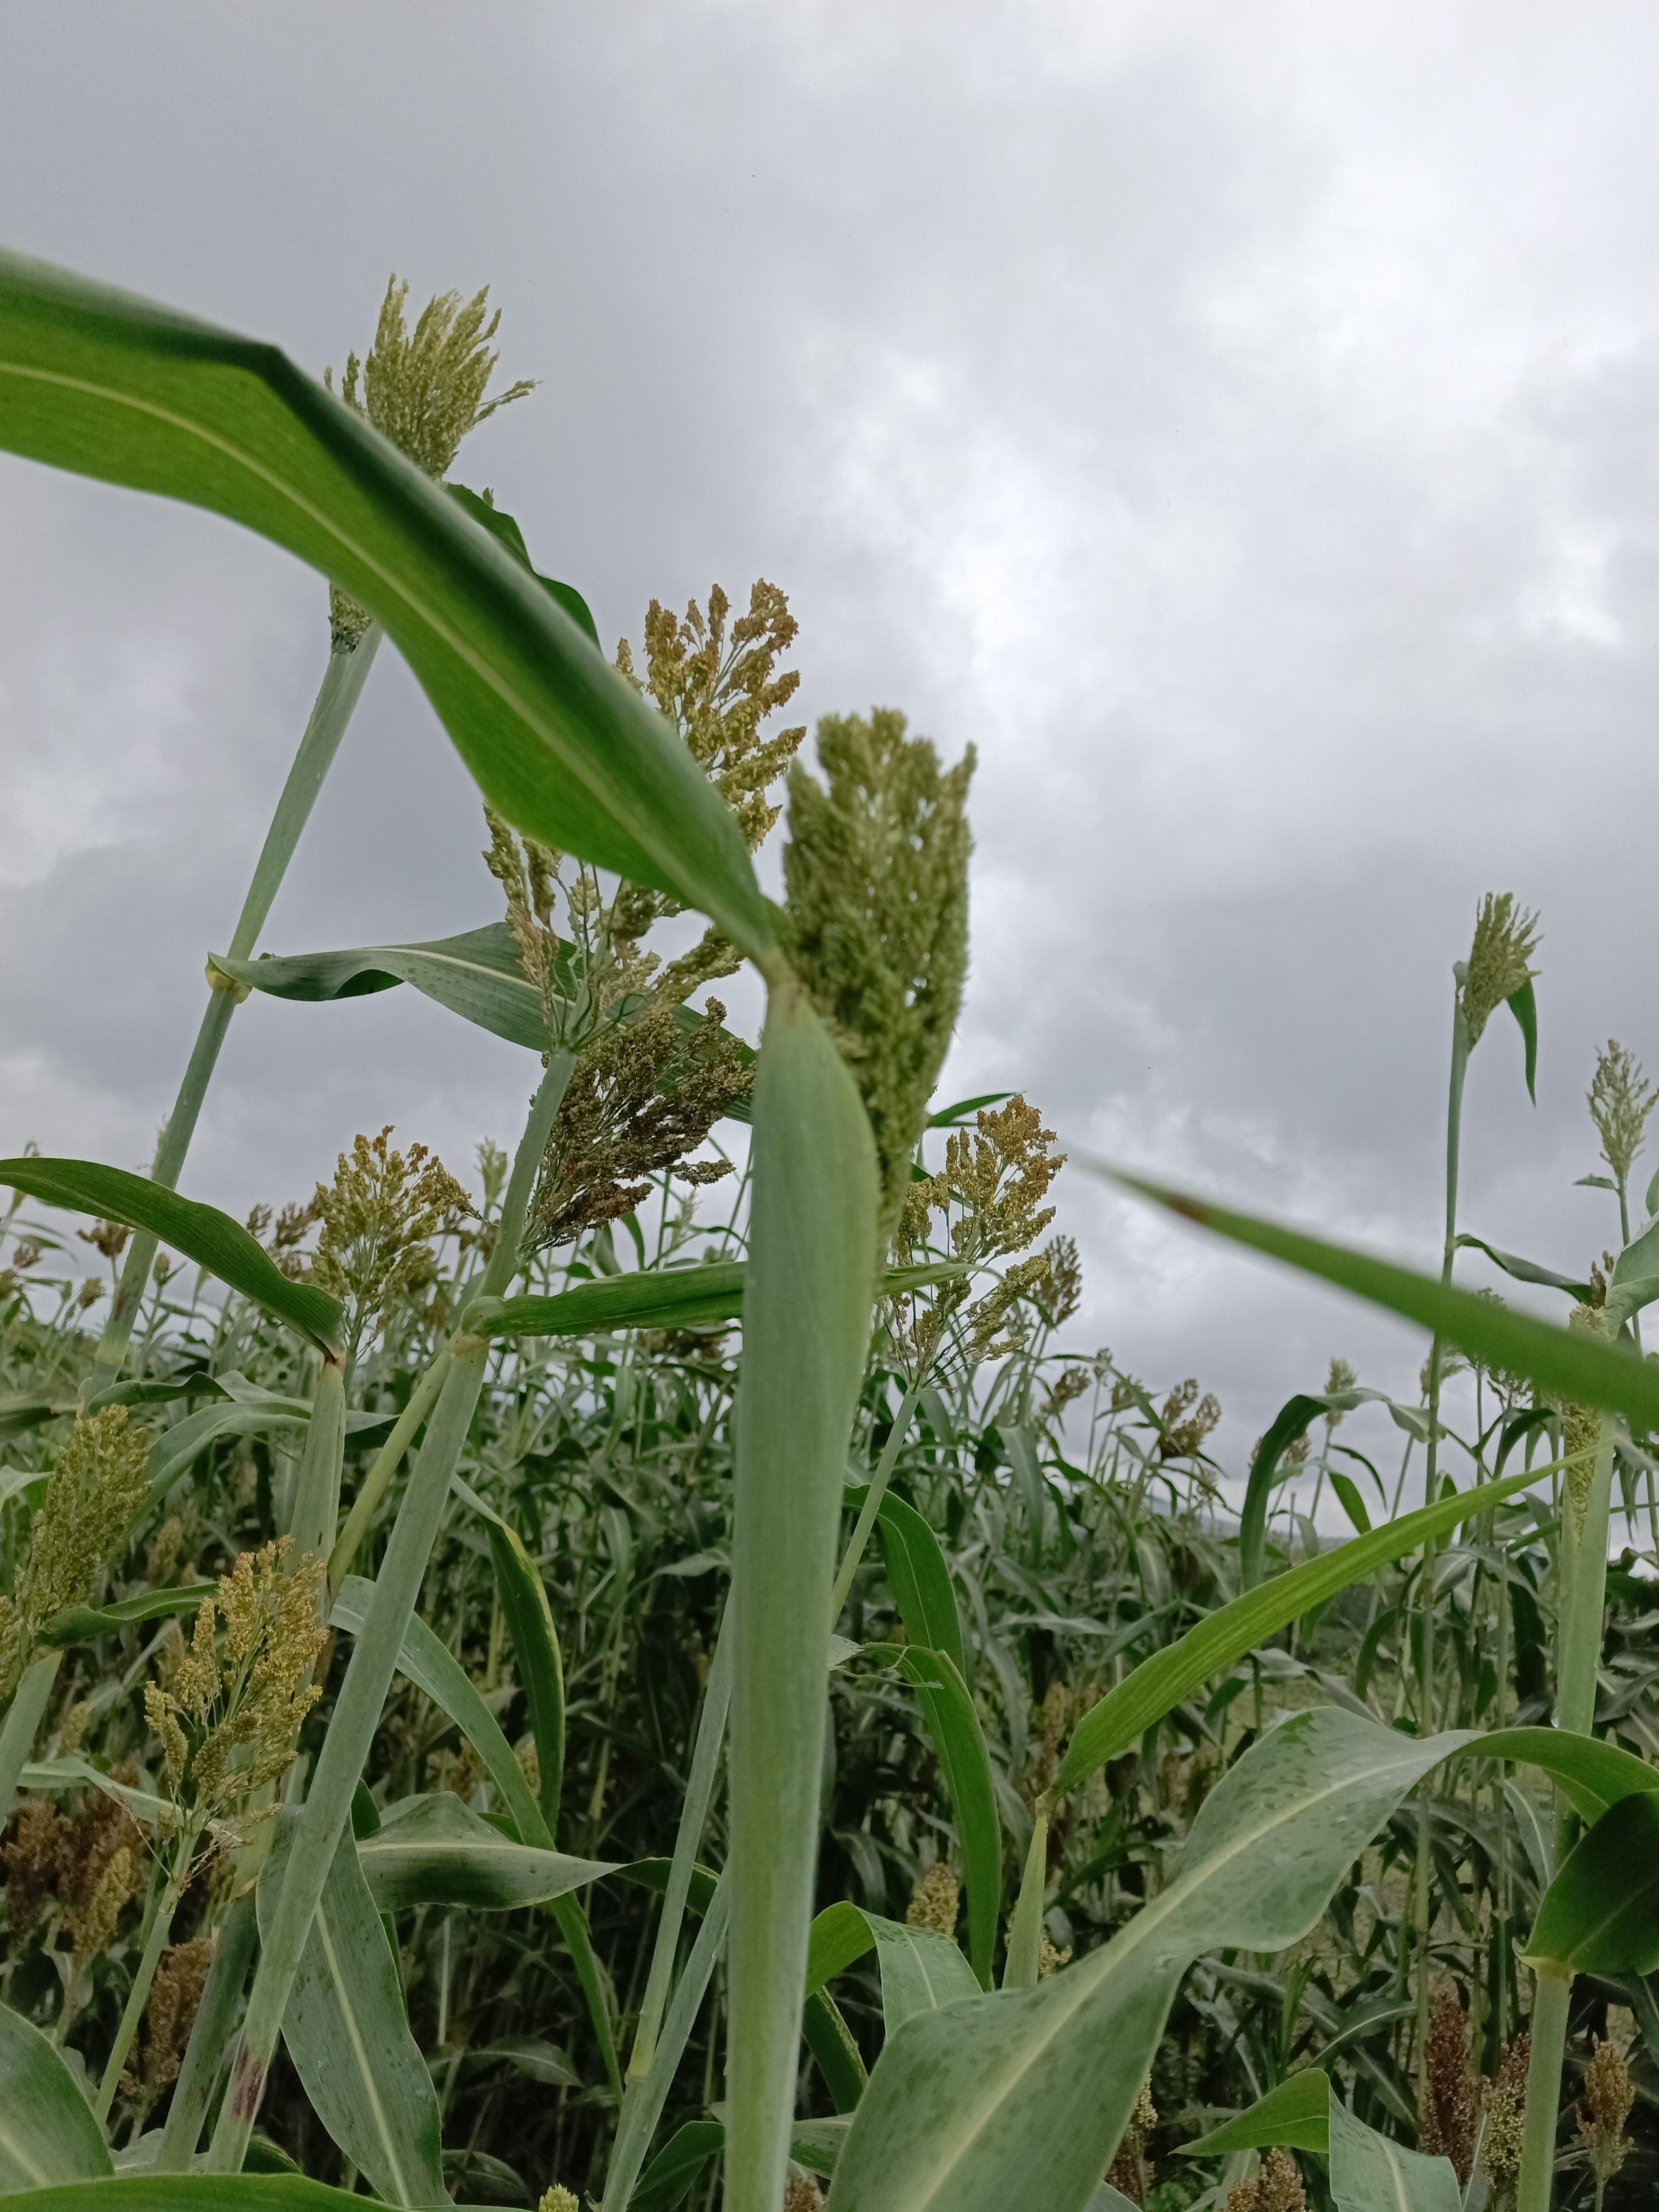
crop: sorghum
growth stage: filling grain
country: Tanzania
